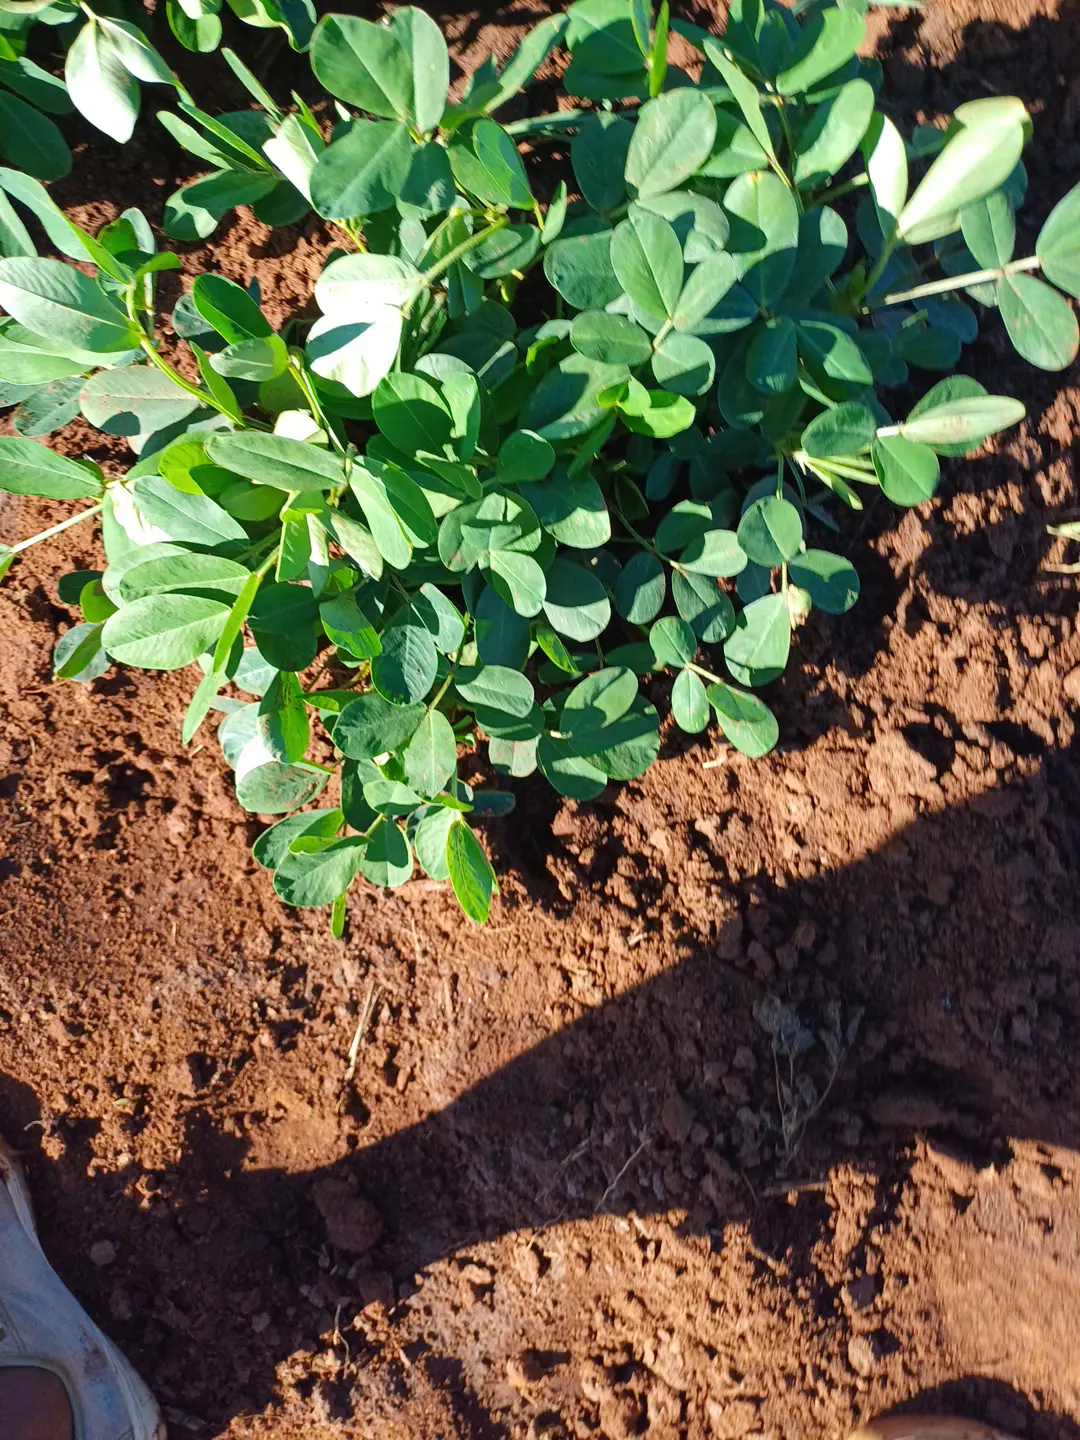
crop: groundnut
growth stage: flowering
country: Kenya
